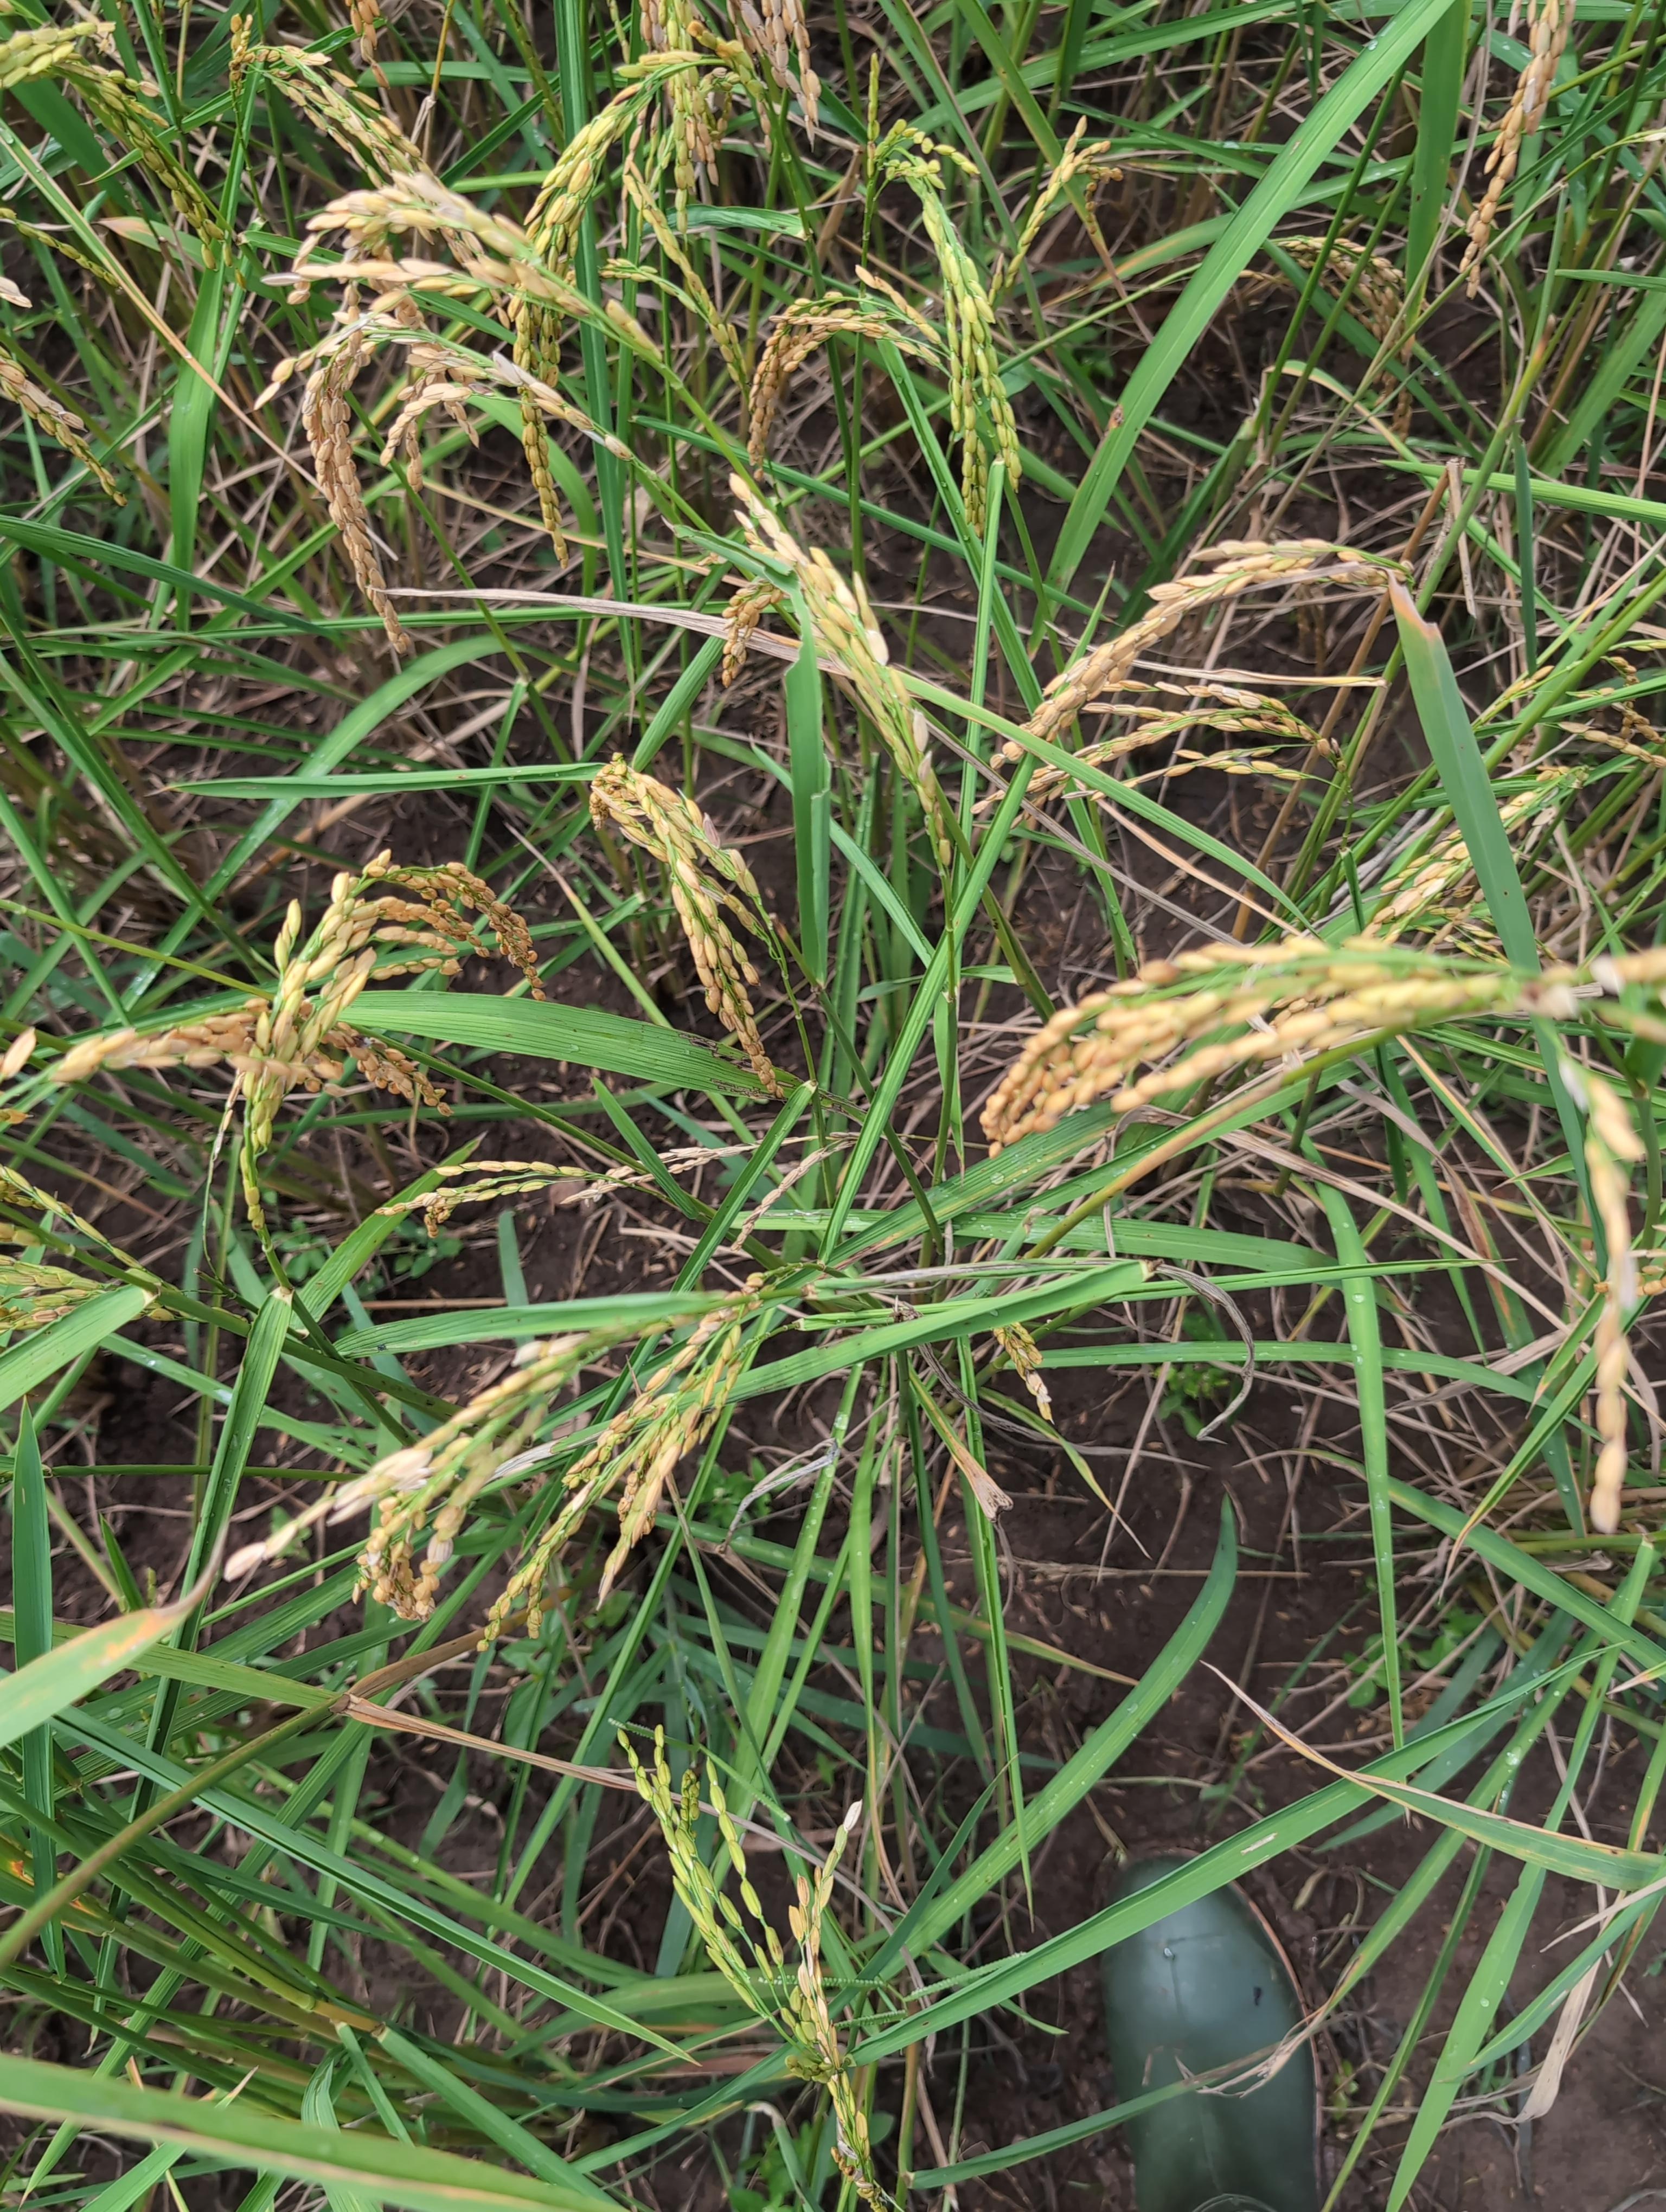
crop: rice
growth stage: ripening
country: Côte d'Ivoire
